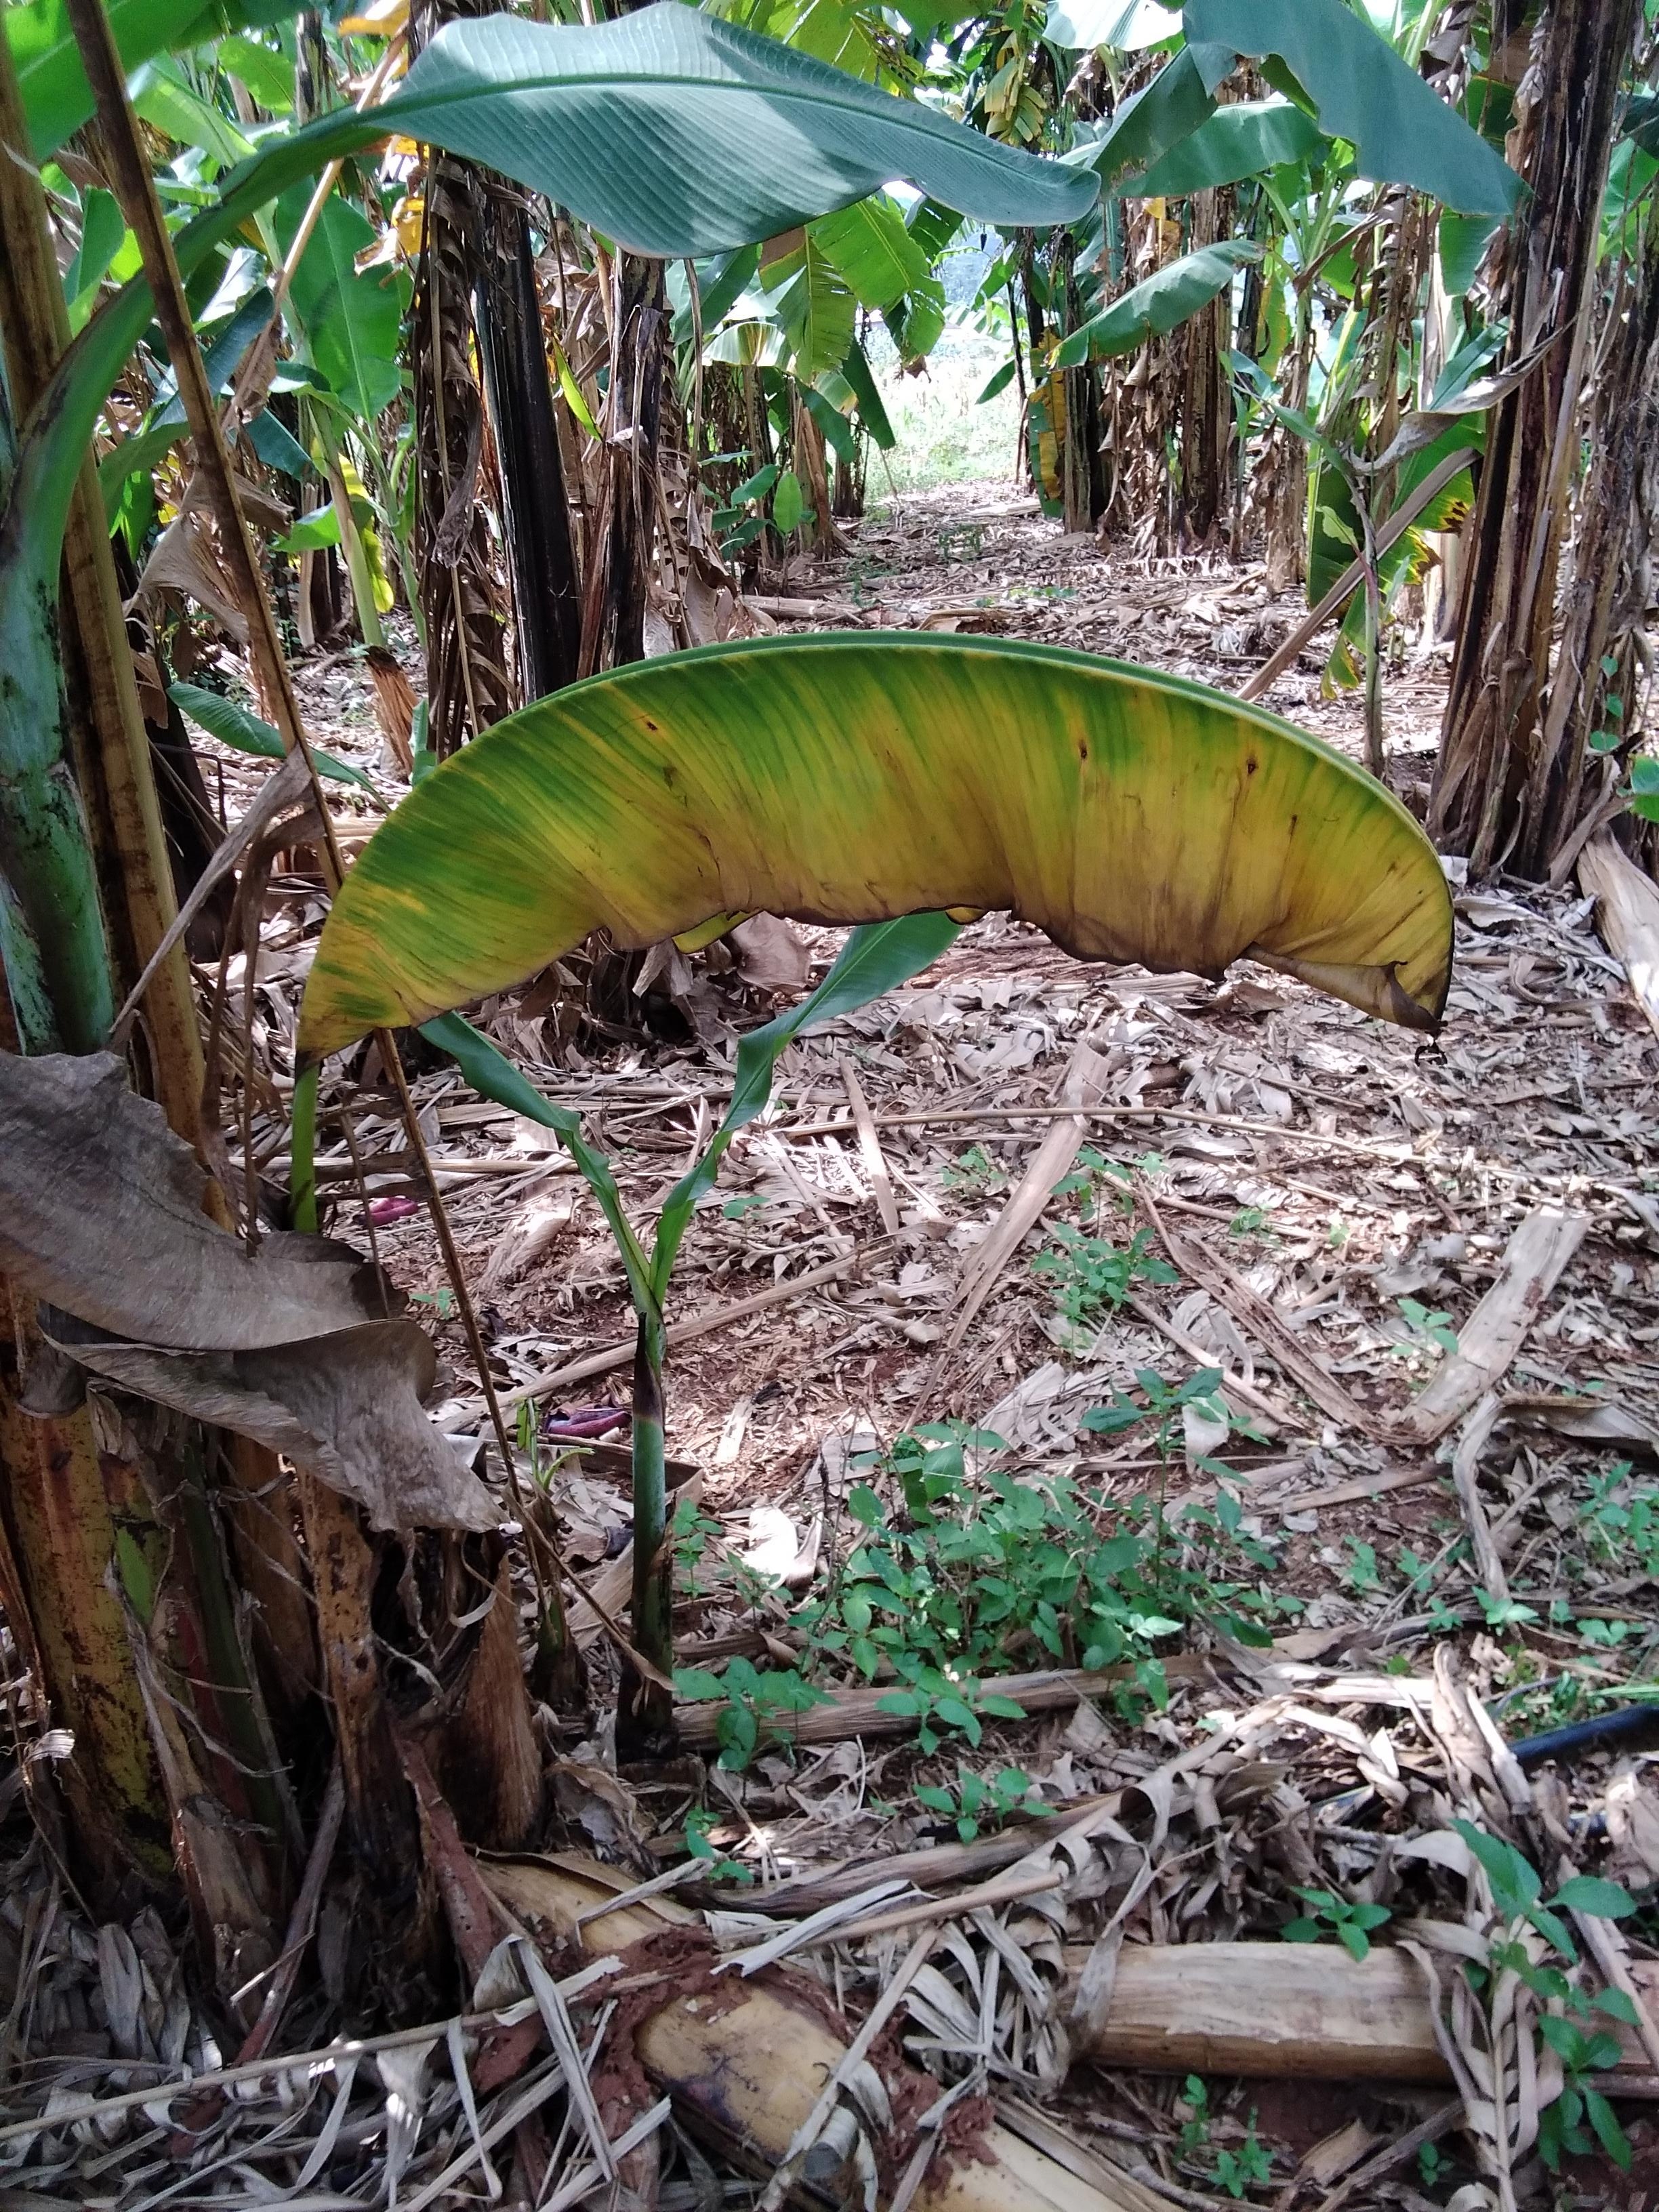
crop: banana
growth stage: vegetative
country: Uganda
